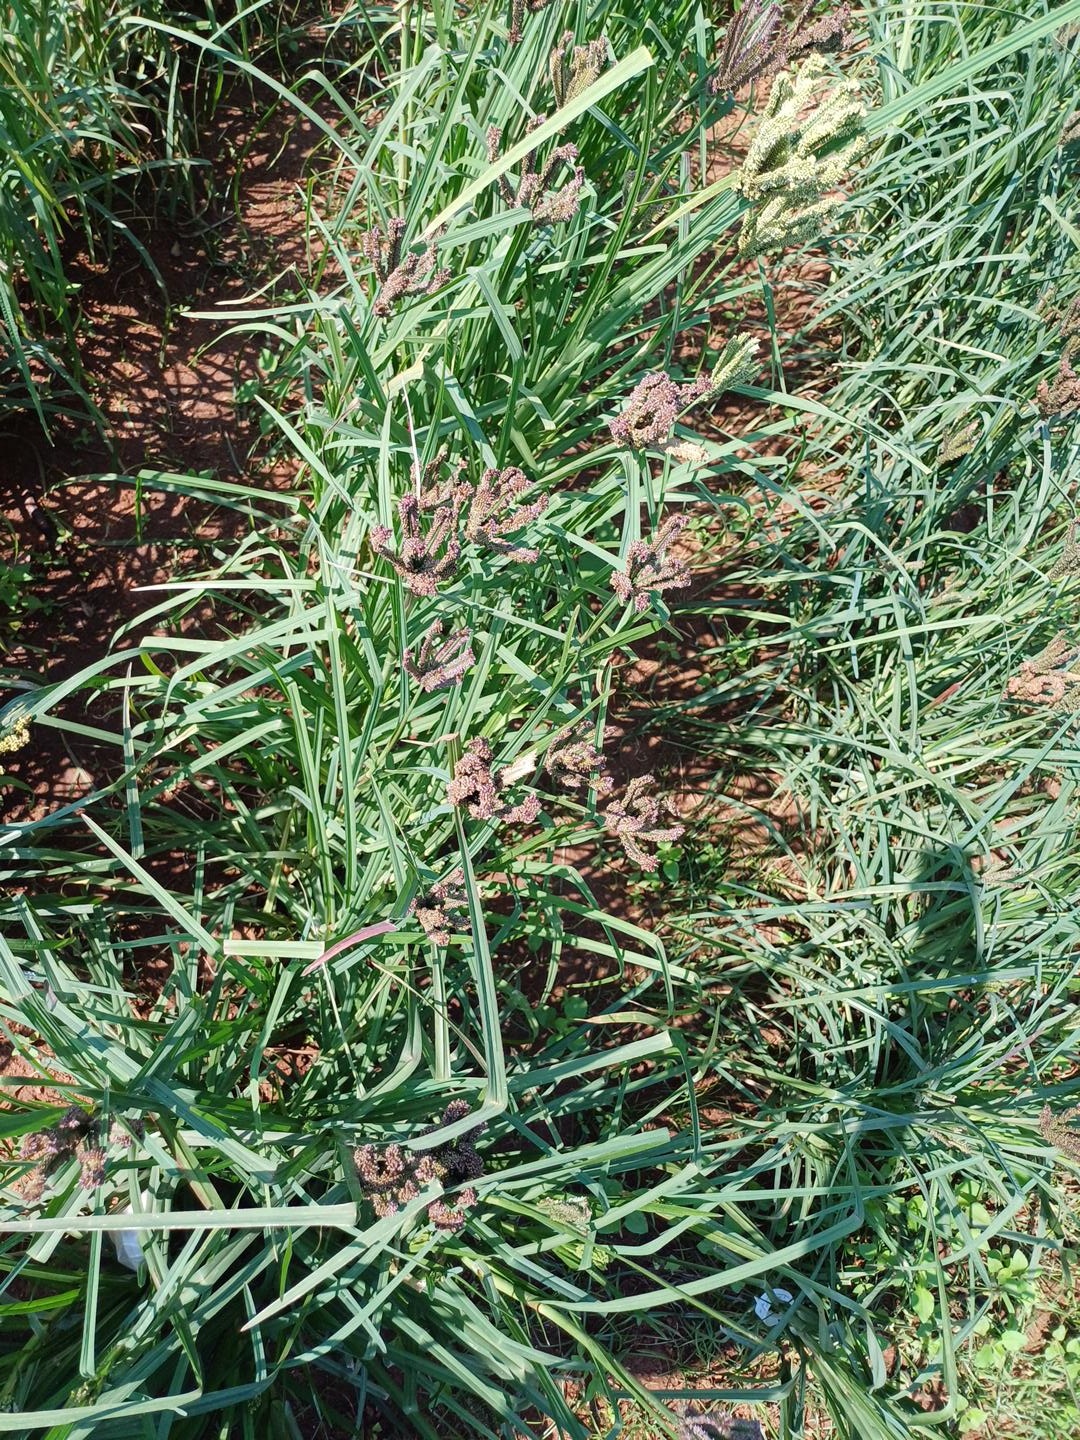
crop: finger millet
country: Kenya
